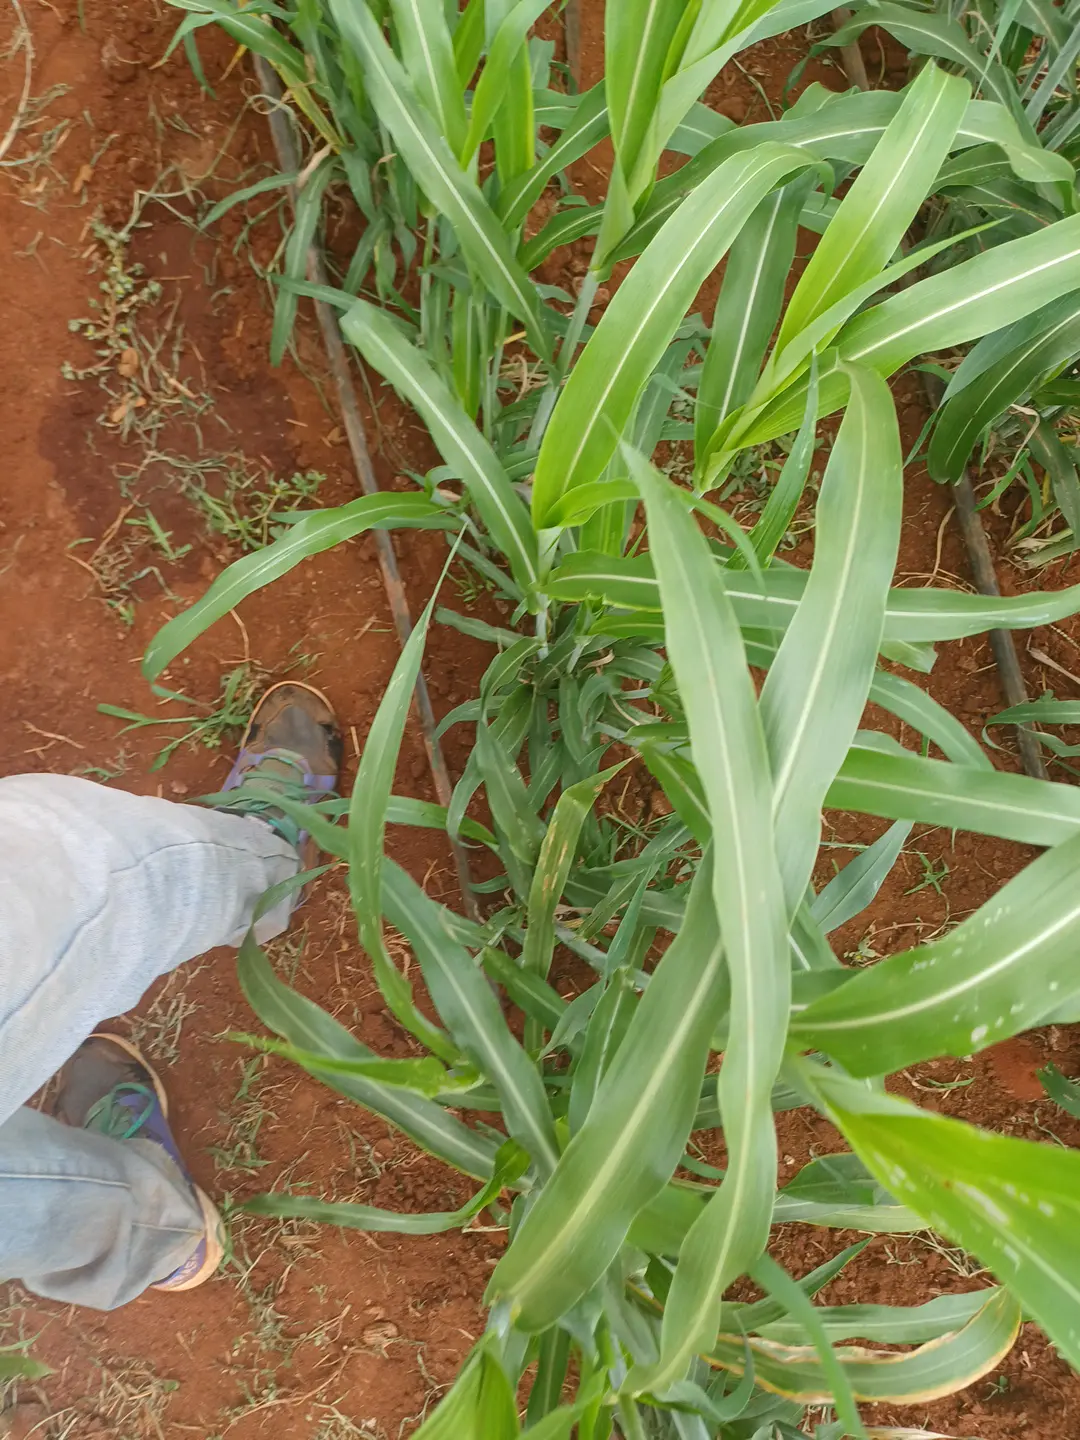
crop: sorghum
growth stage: heading tuber
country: Kenya
